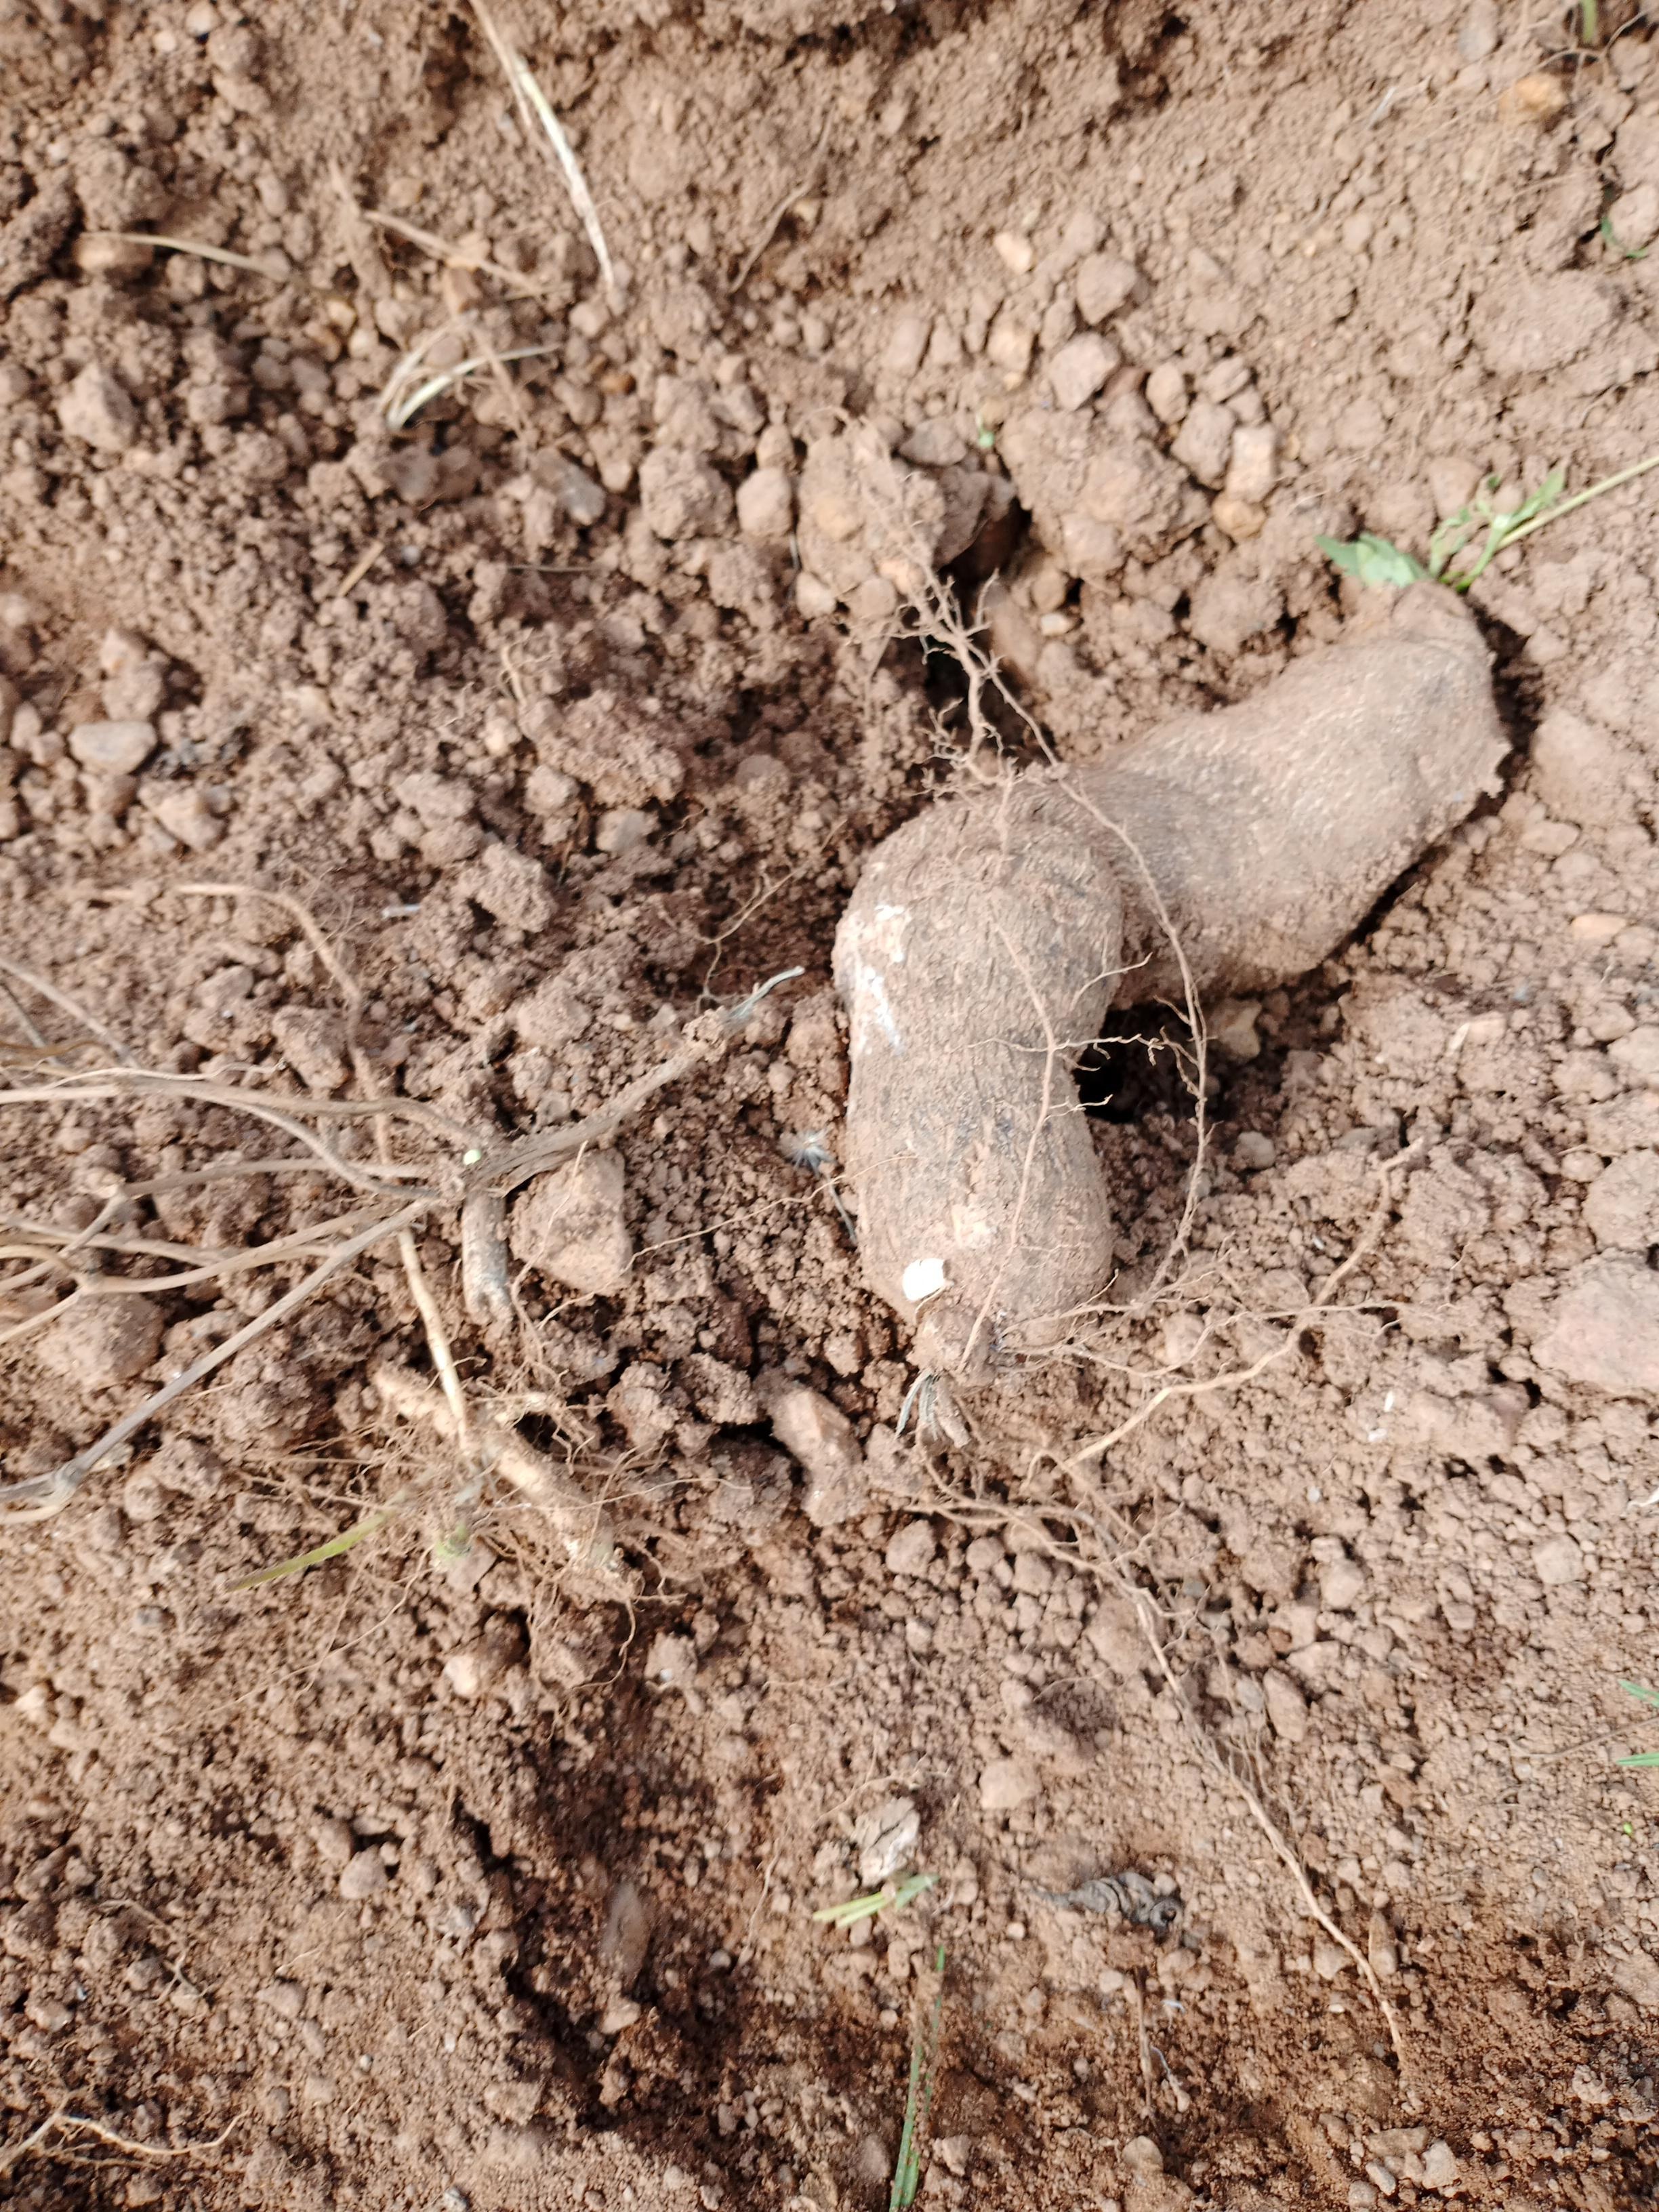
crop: yam
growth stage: harvest
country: Nigeria
